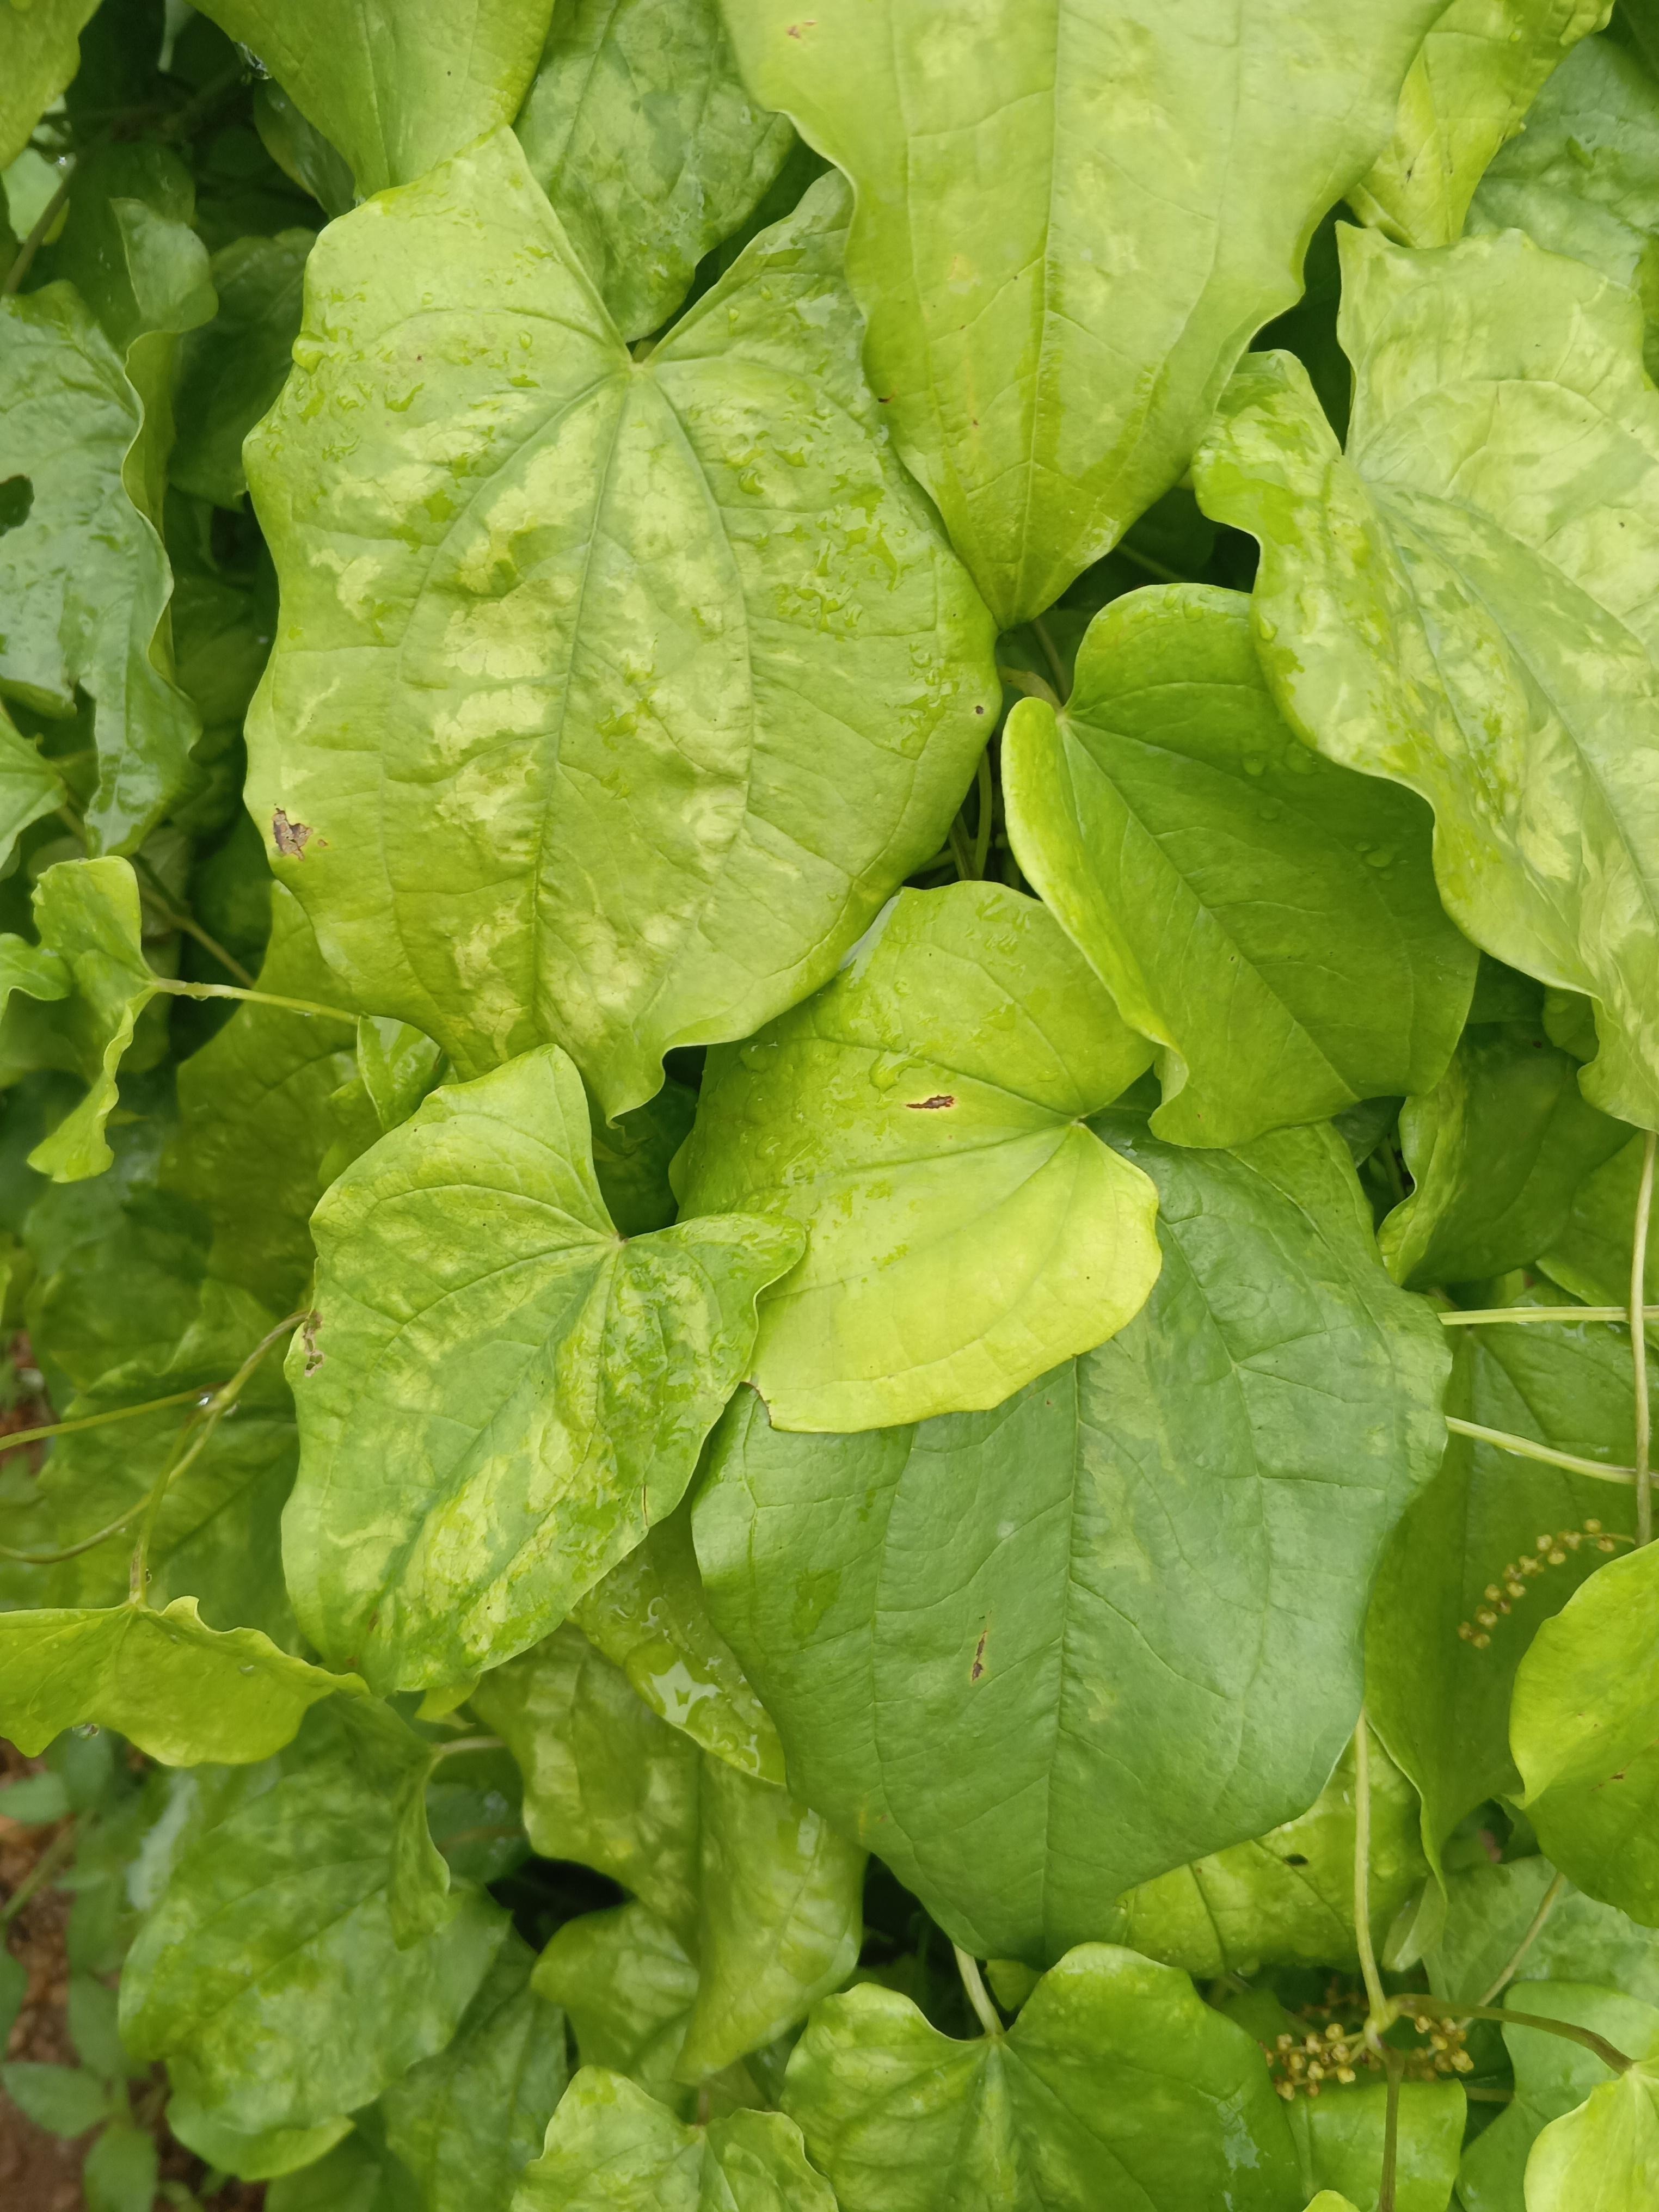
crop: yam
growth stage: vegetative
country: Nigeria
